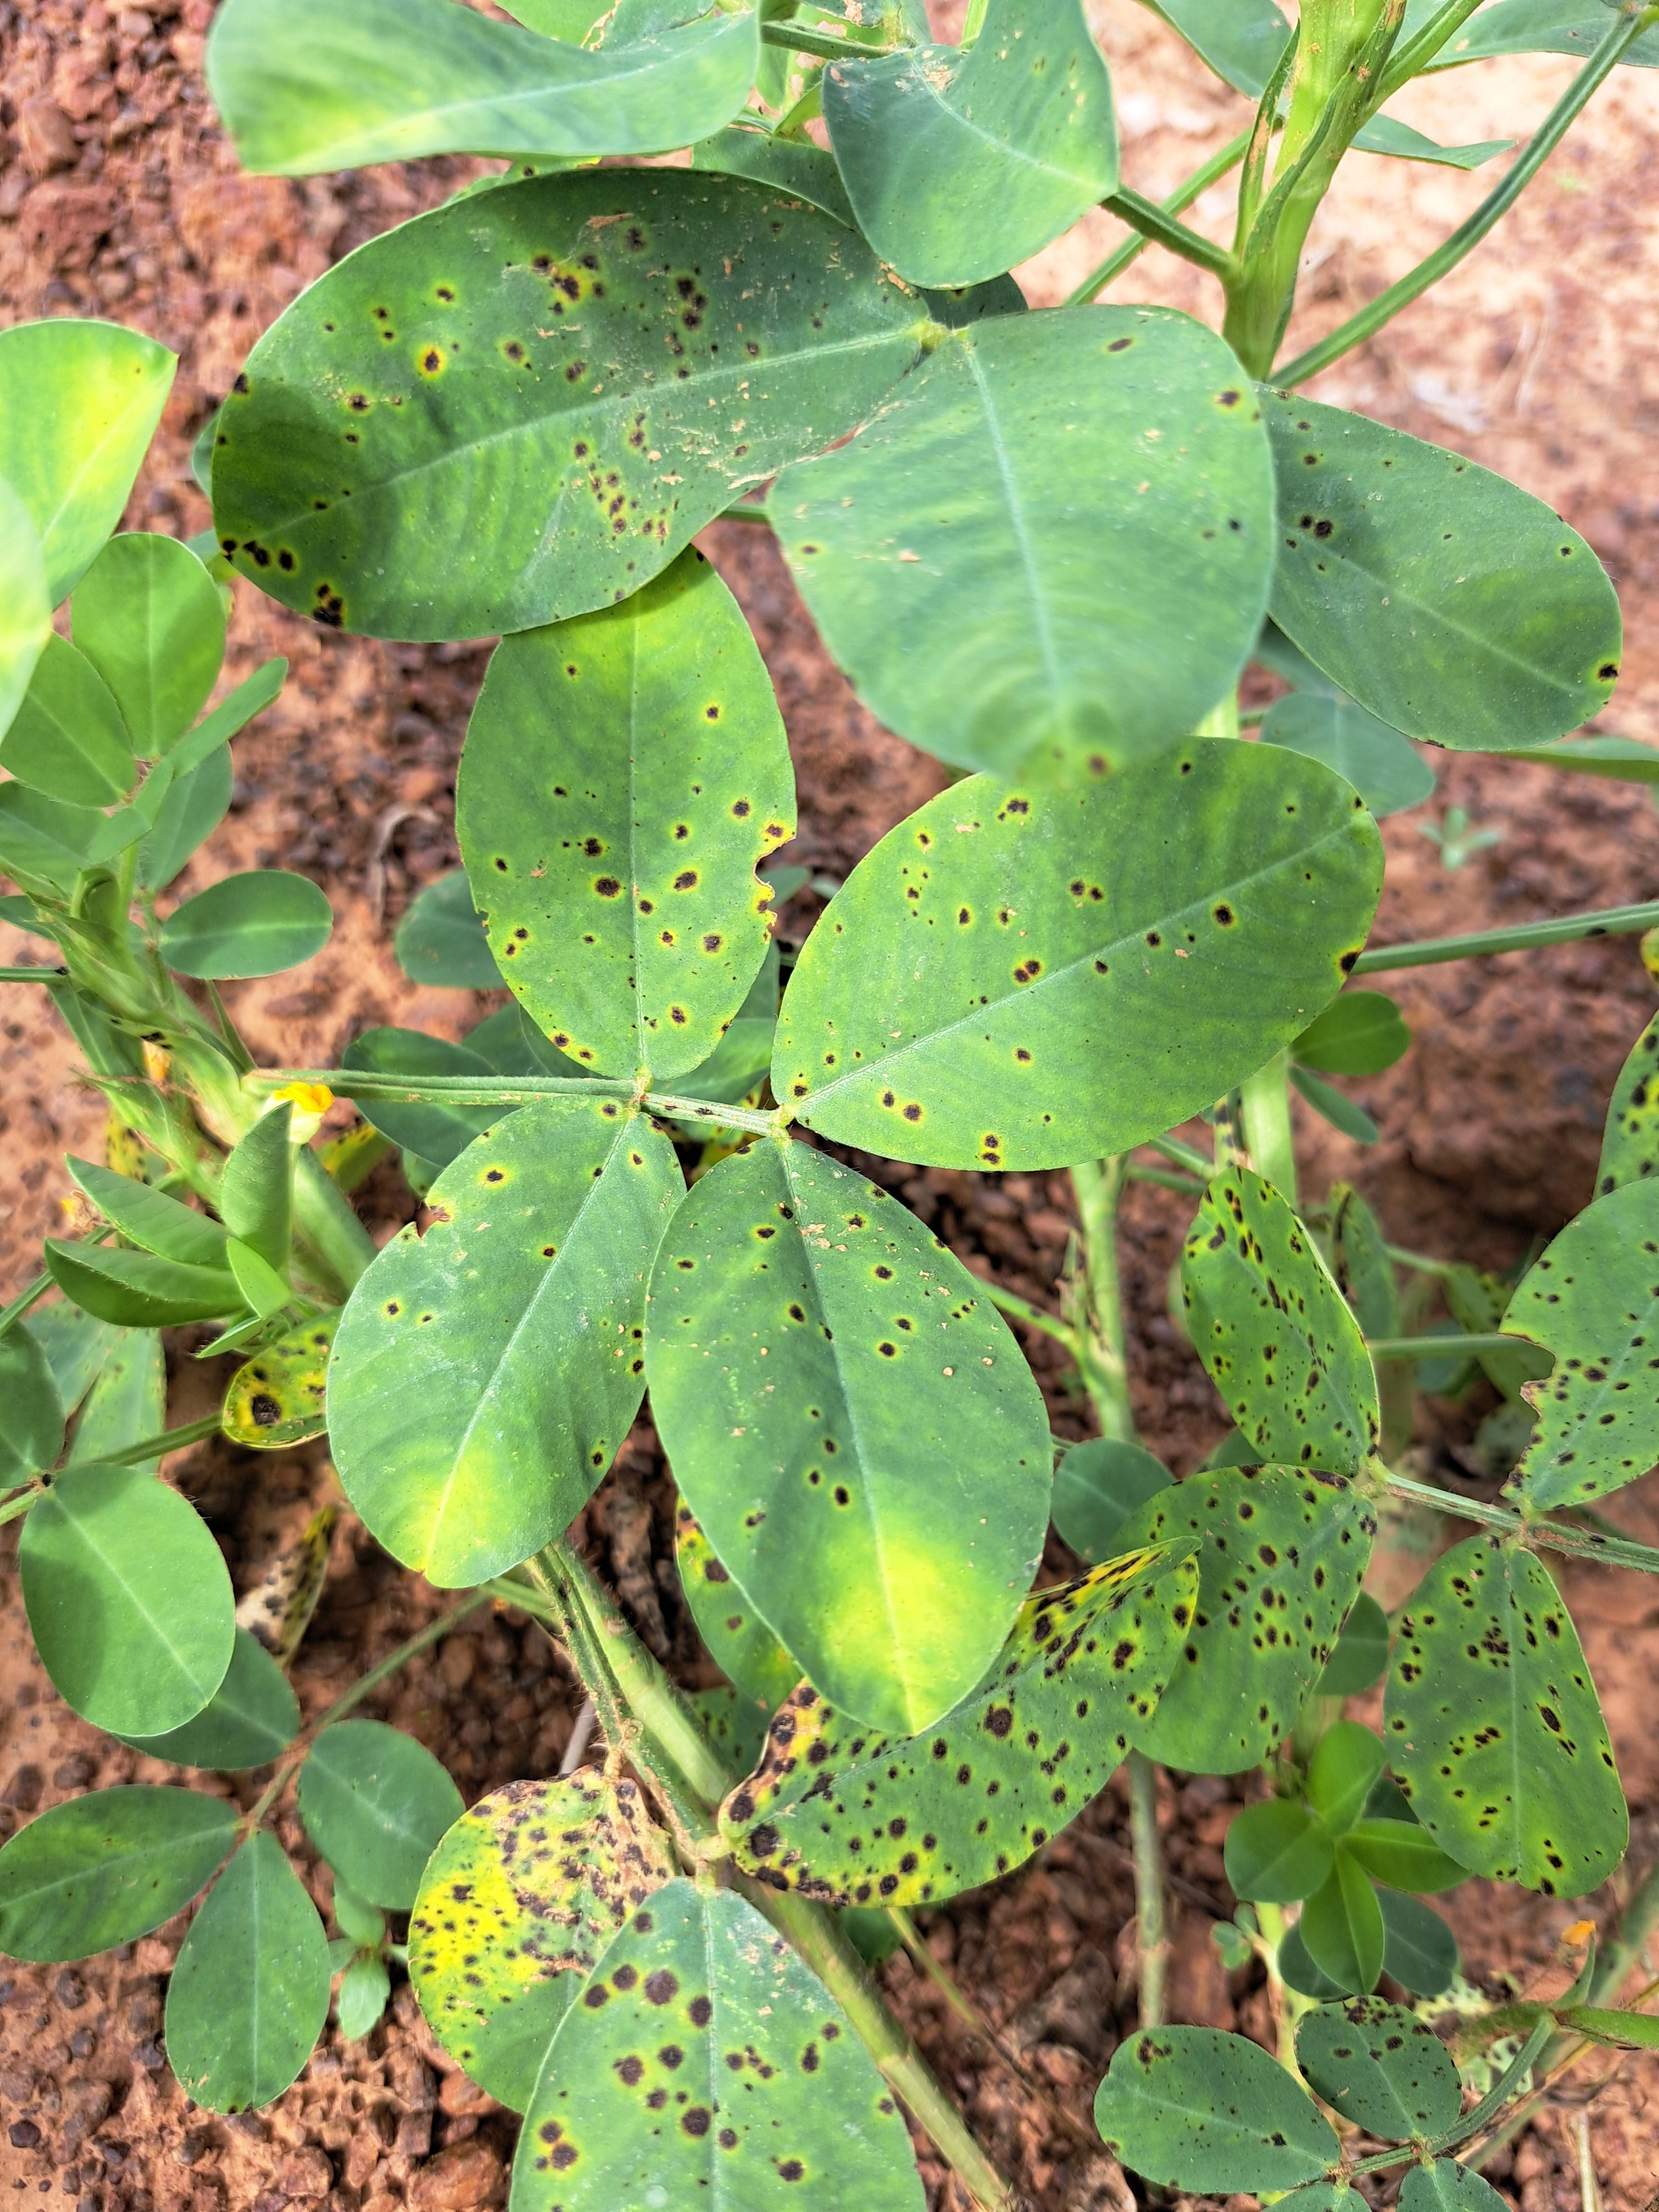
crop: groundnut
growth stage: development pod
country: Ghana
